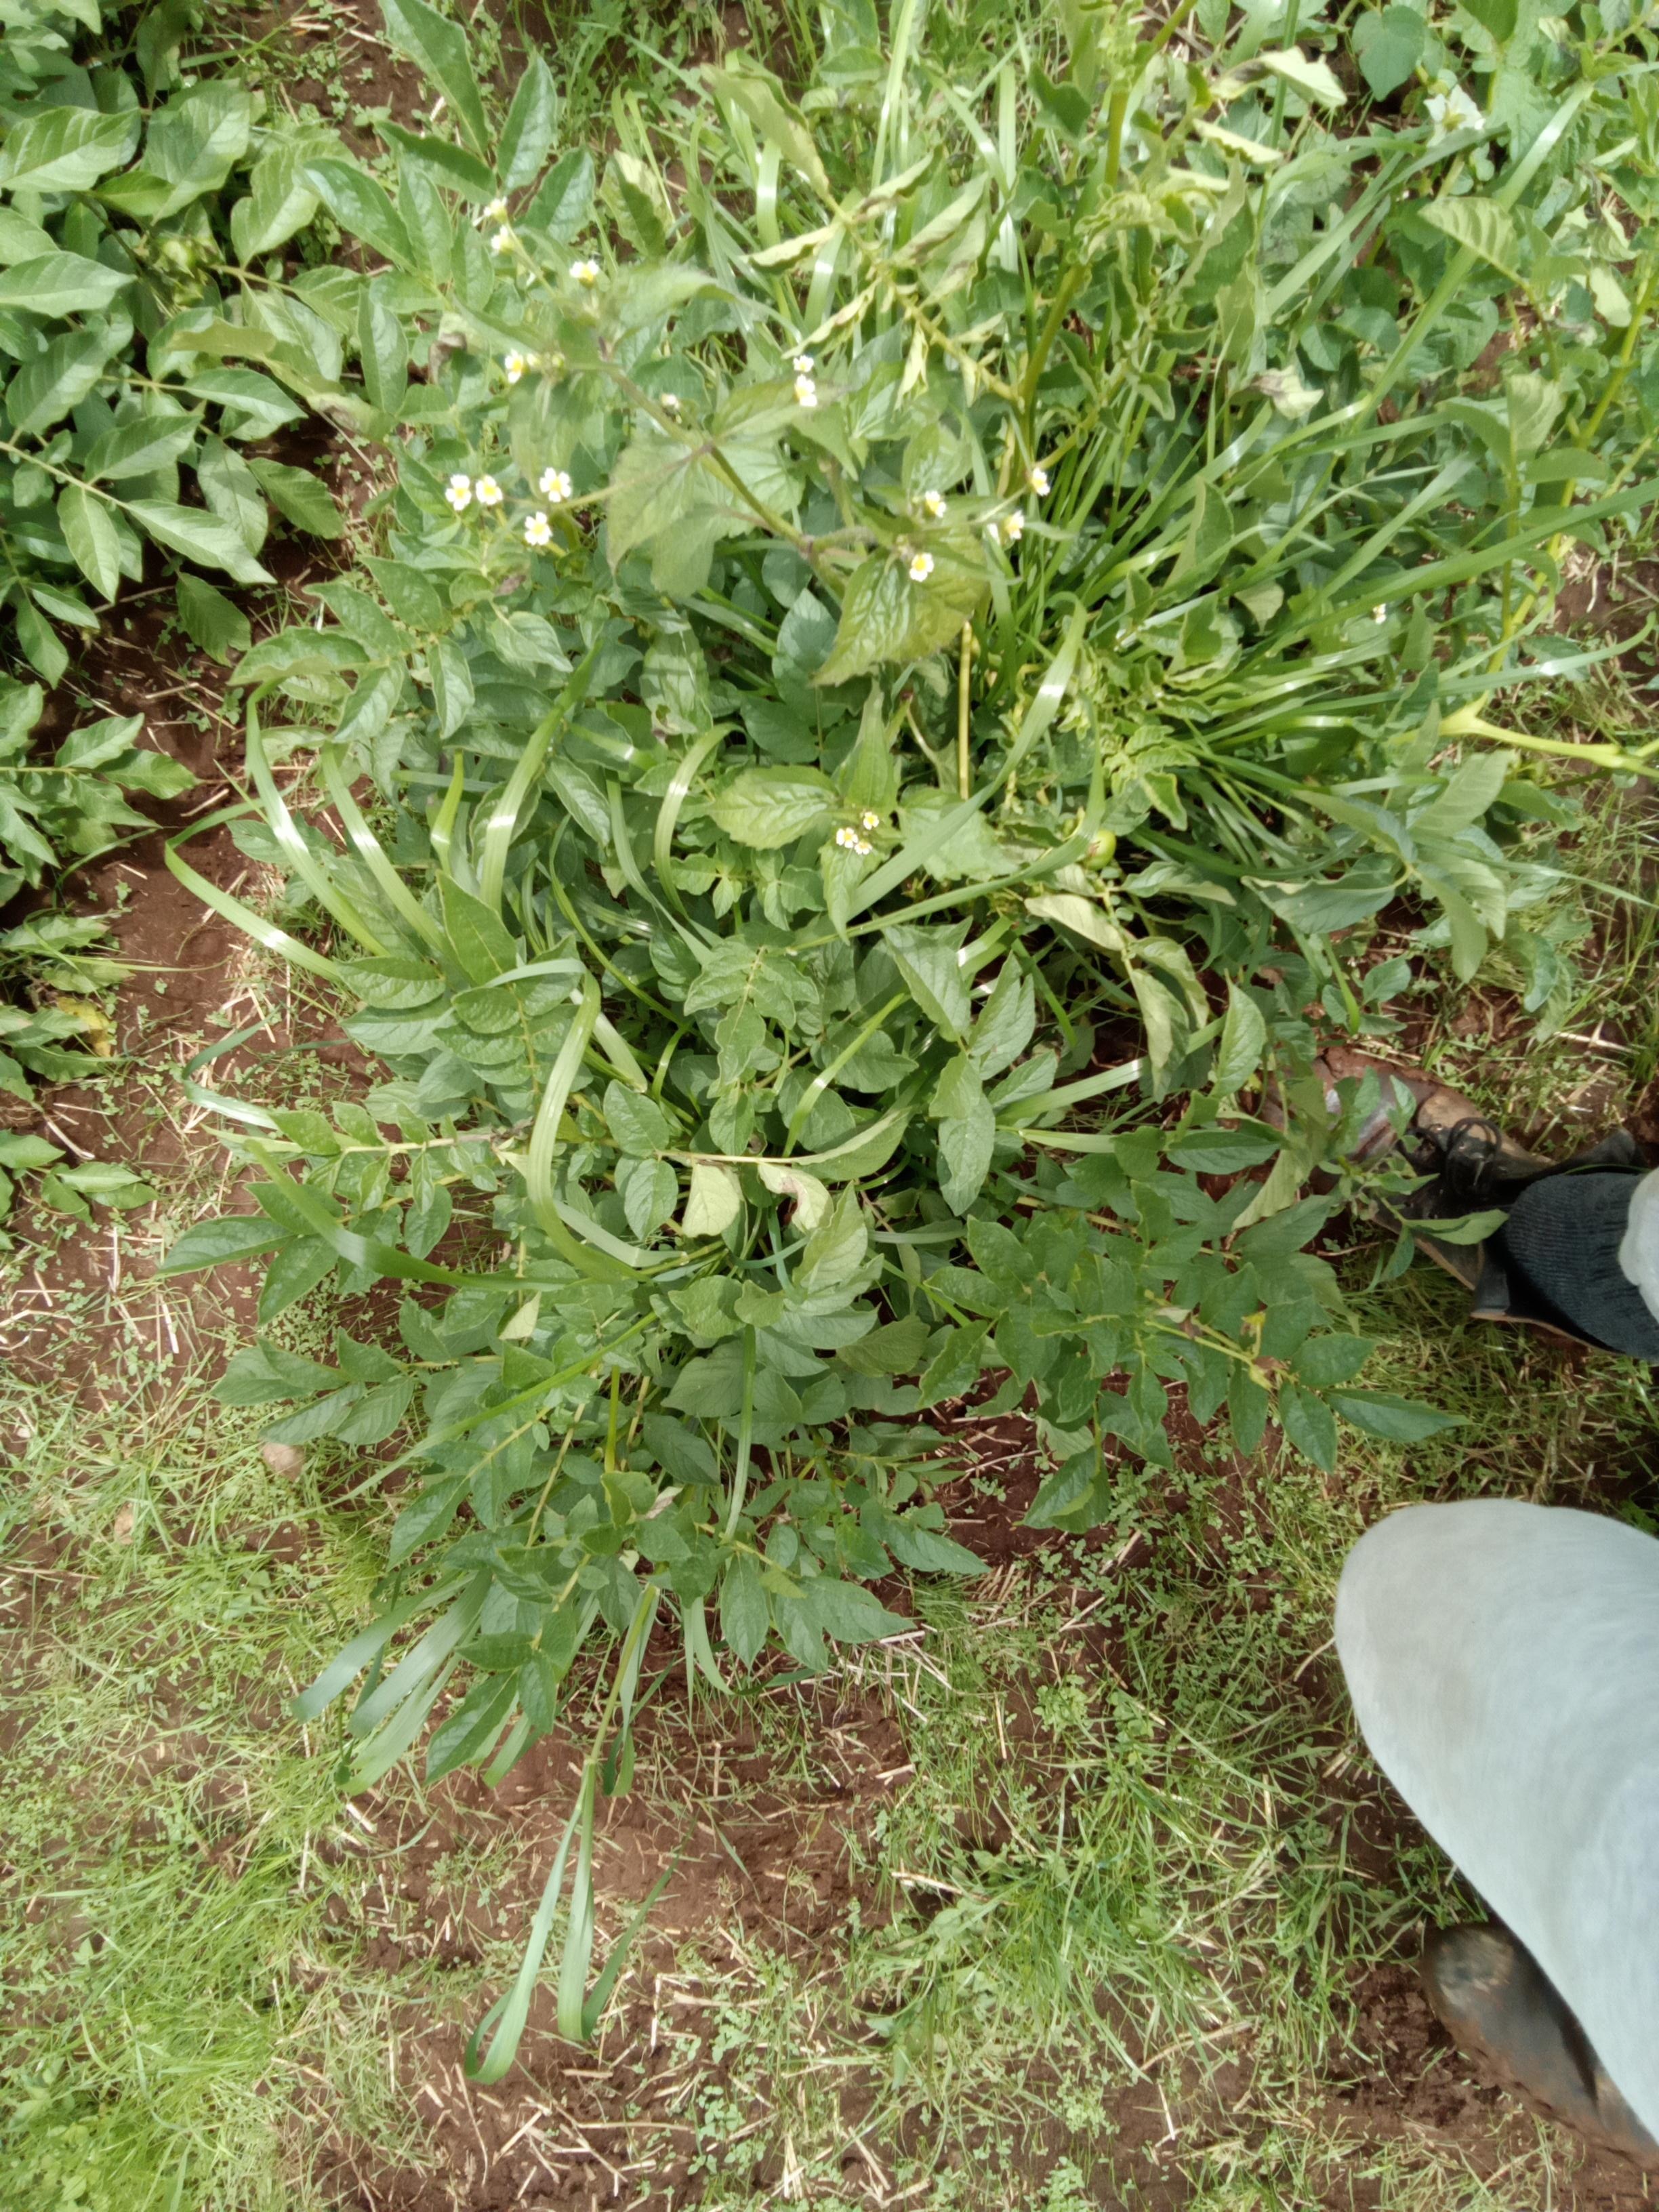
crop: potato
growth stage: flowering
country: Kenya
